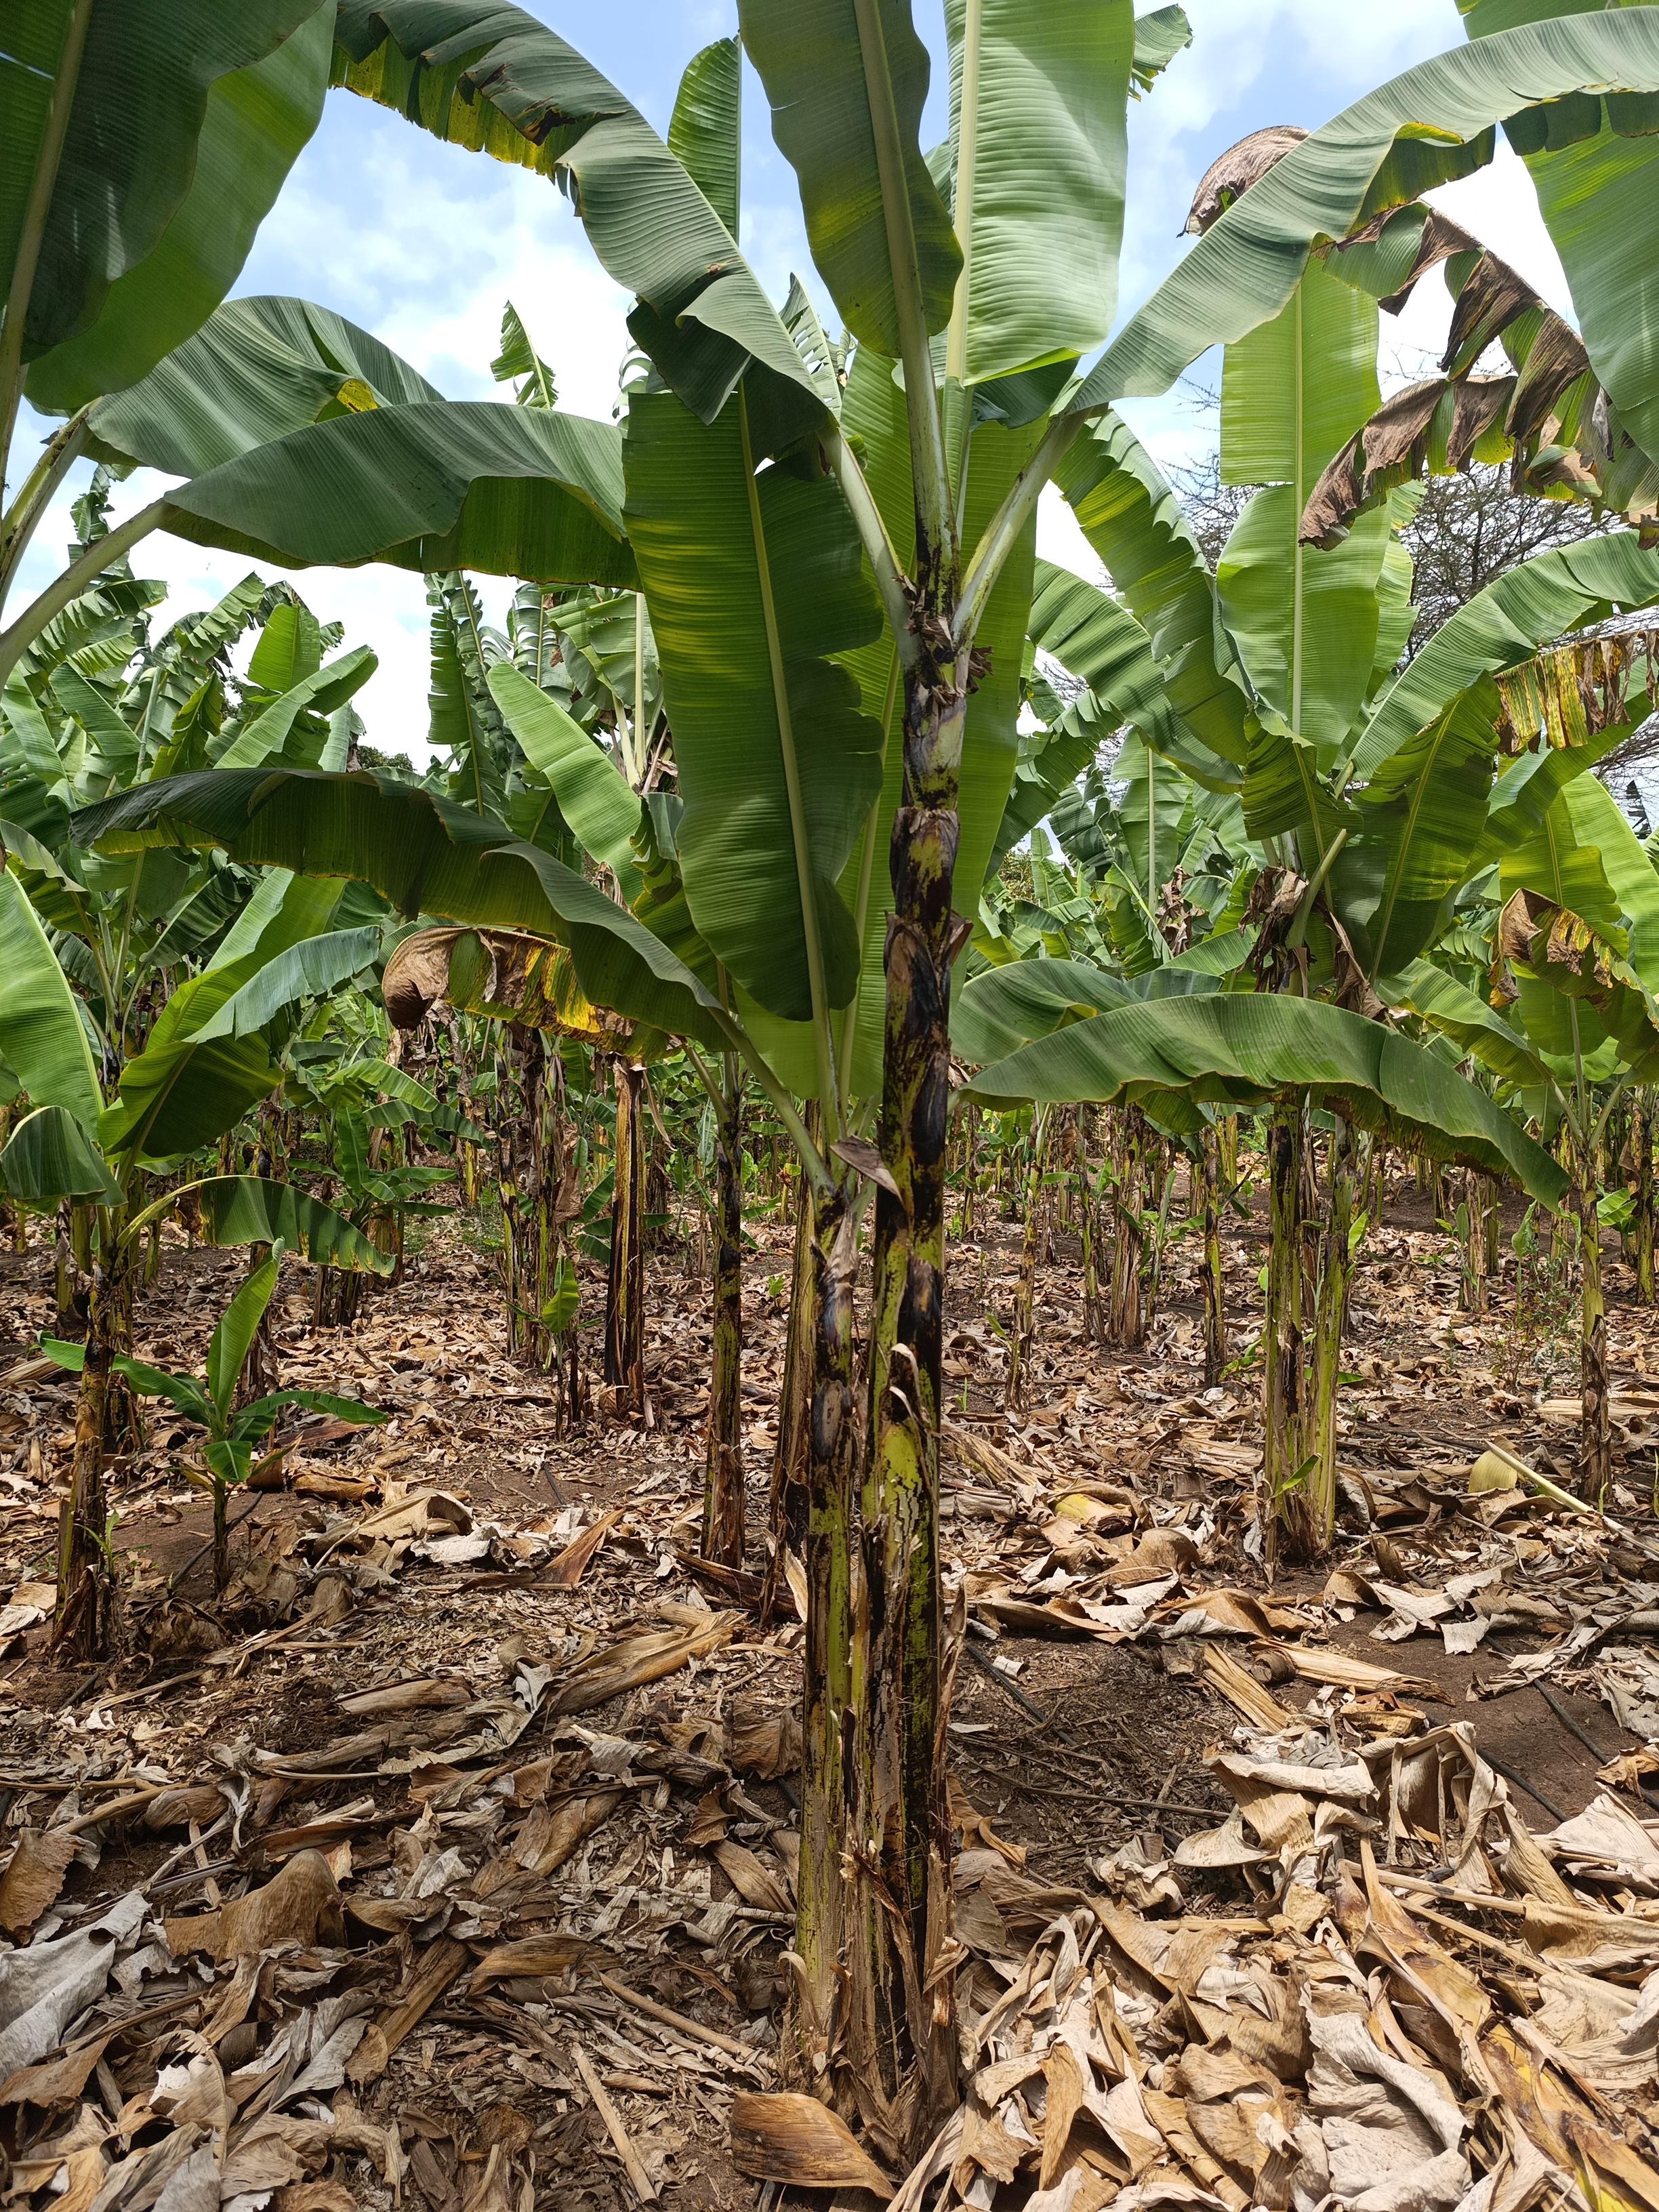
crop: banana
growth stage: vegetative
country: Tanzania
